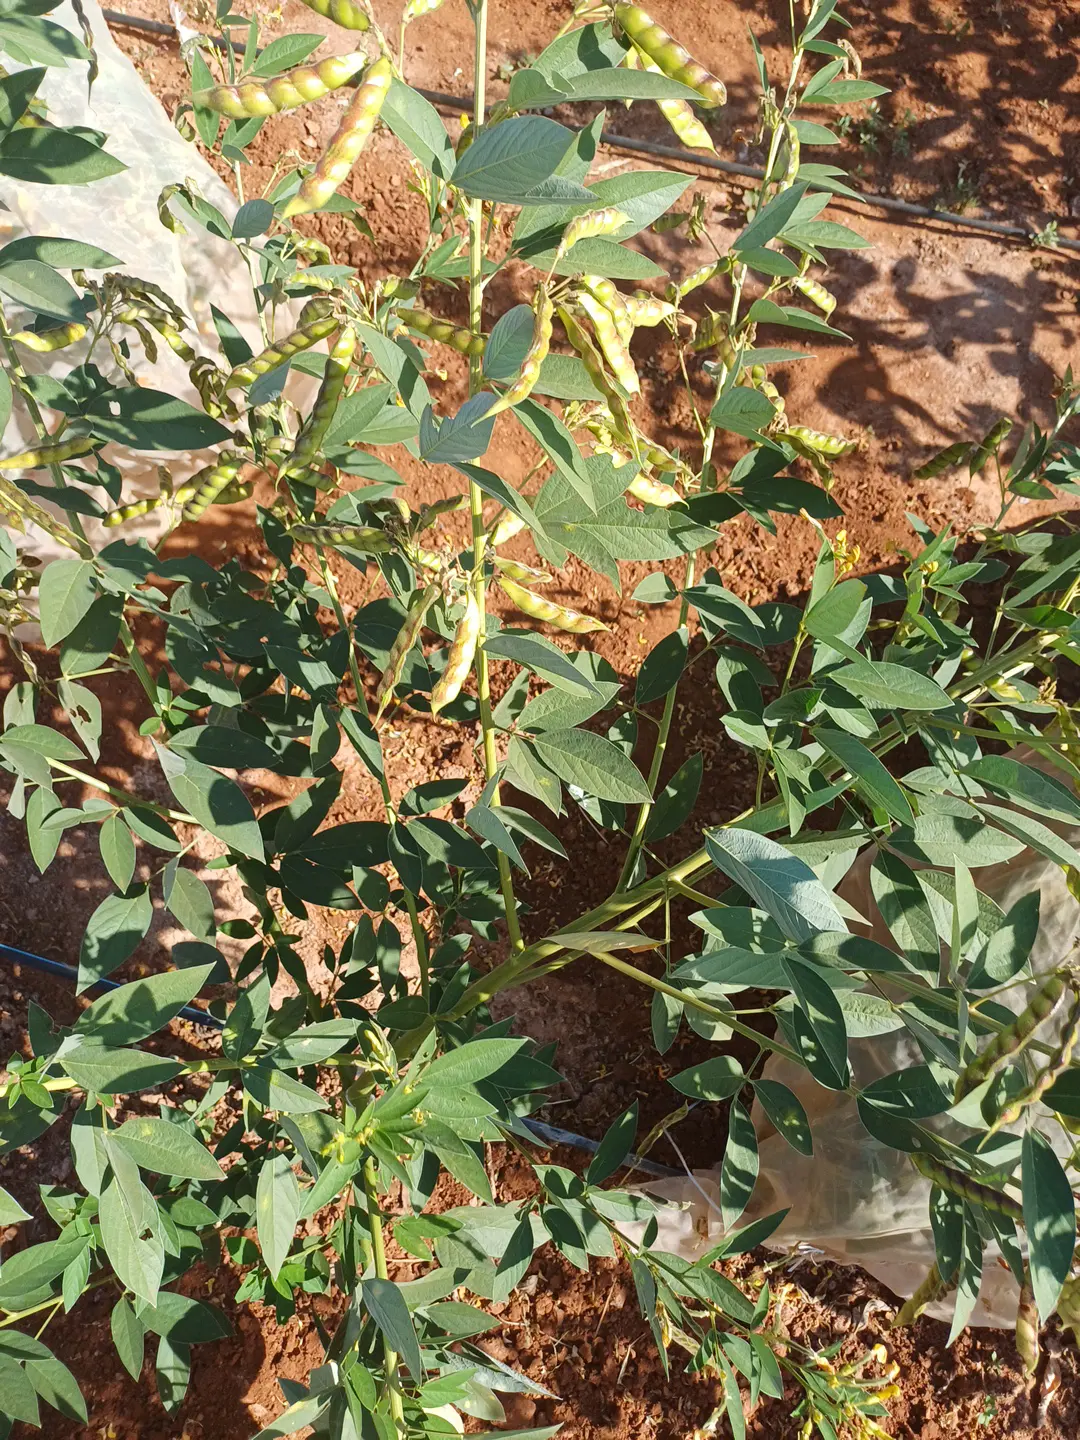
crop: pigeonpea
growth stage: development pod
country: Kenya
